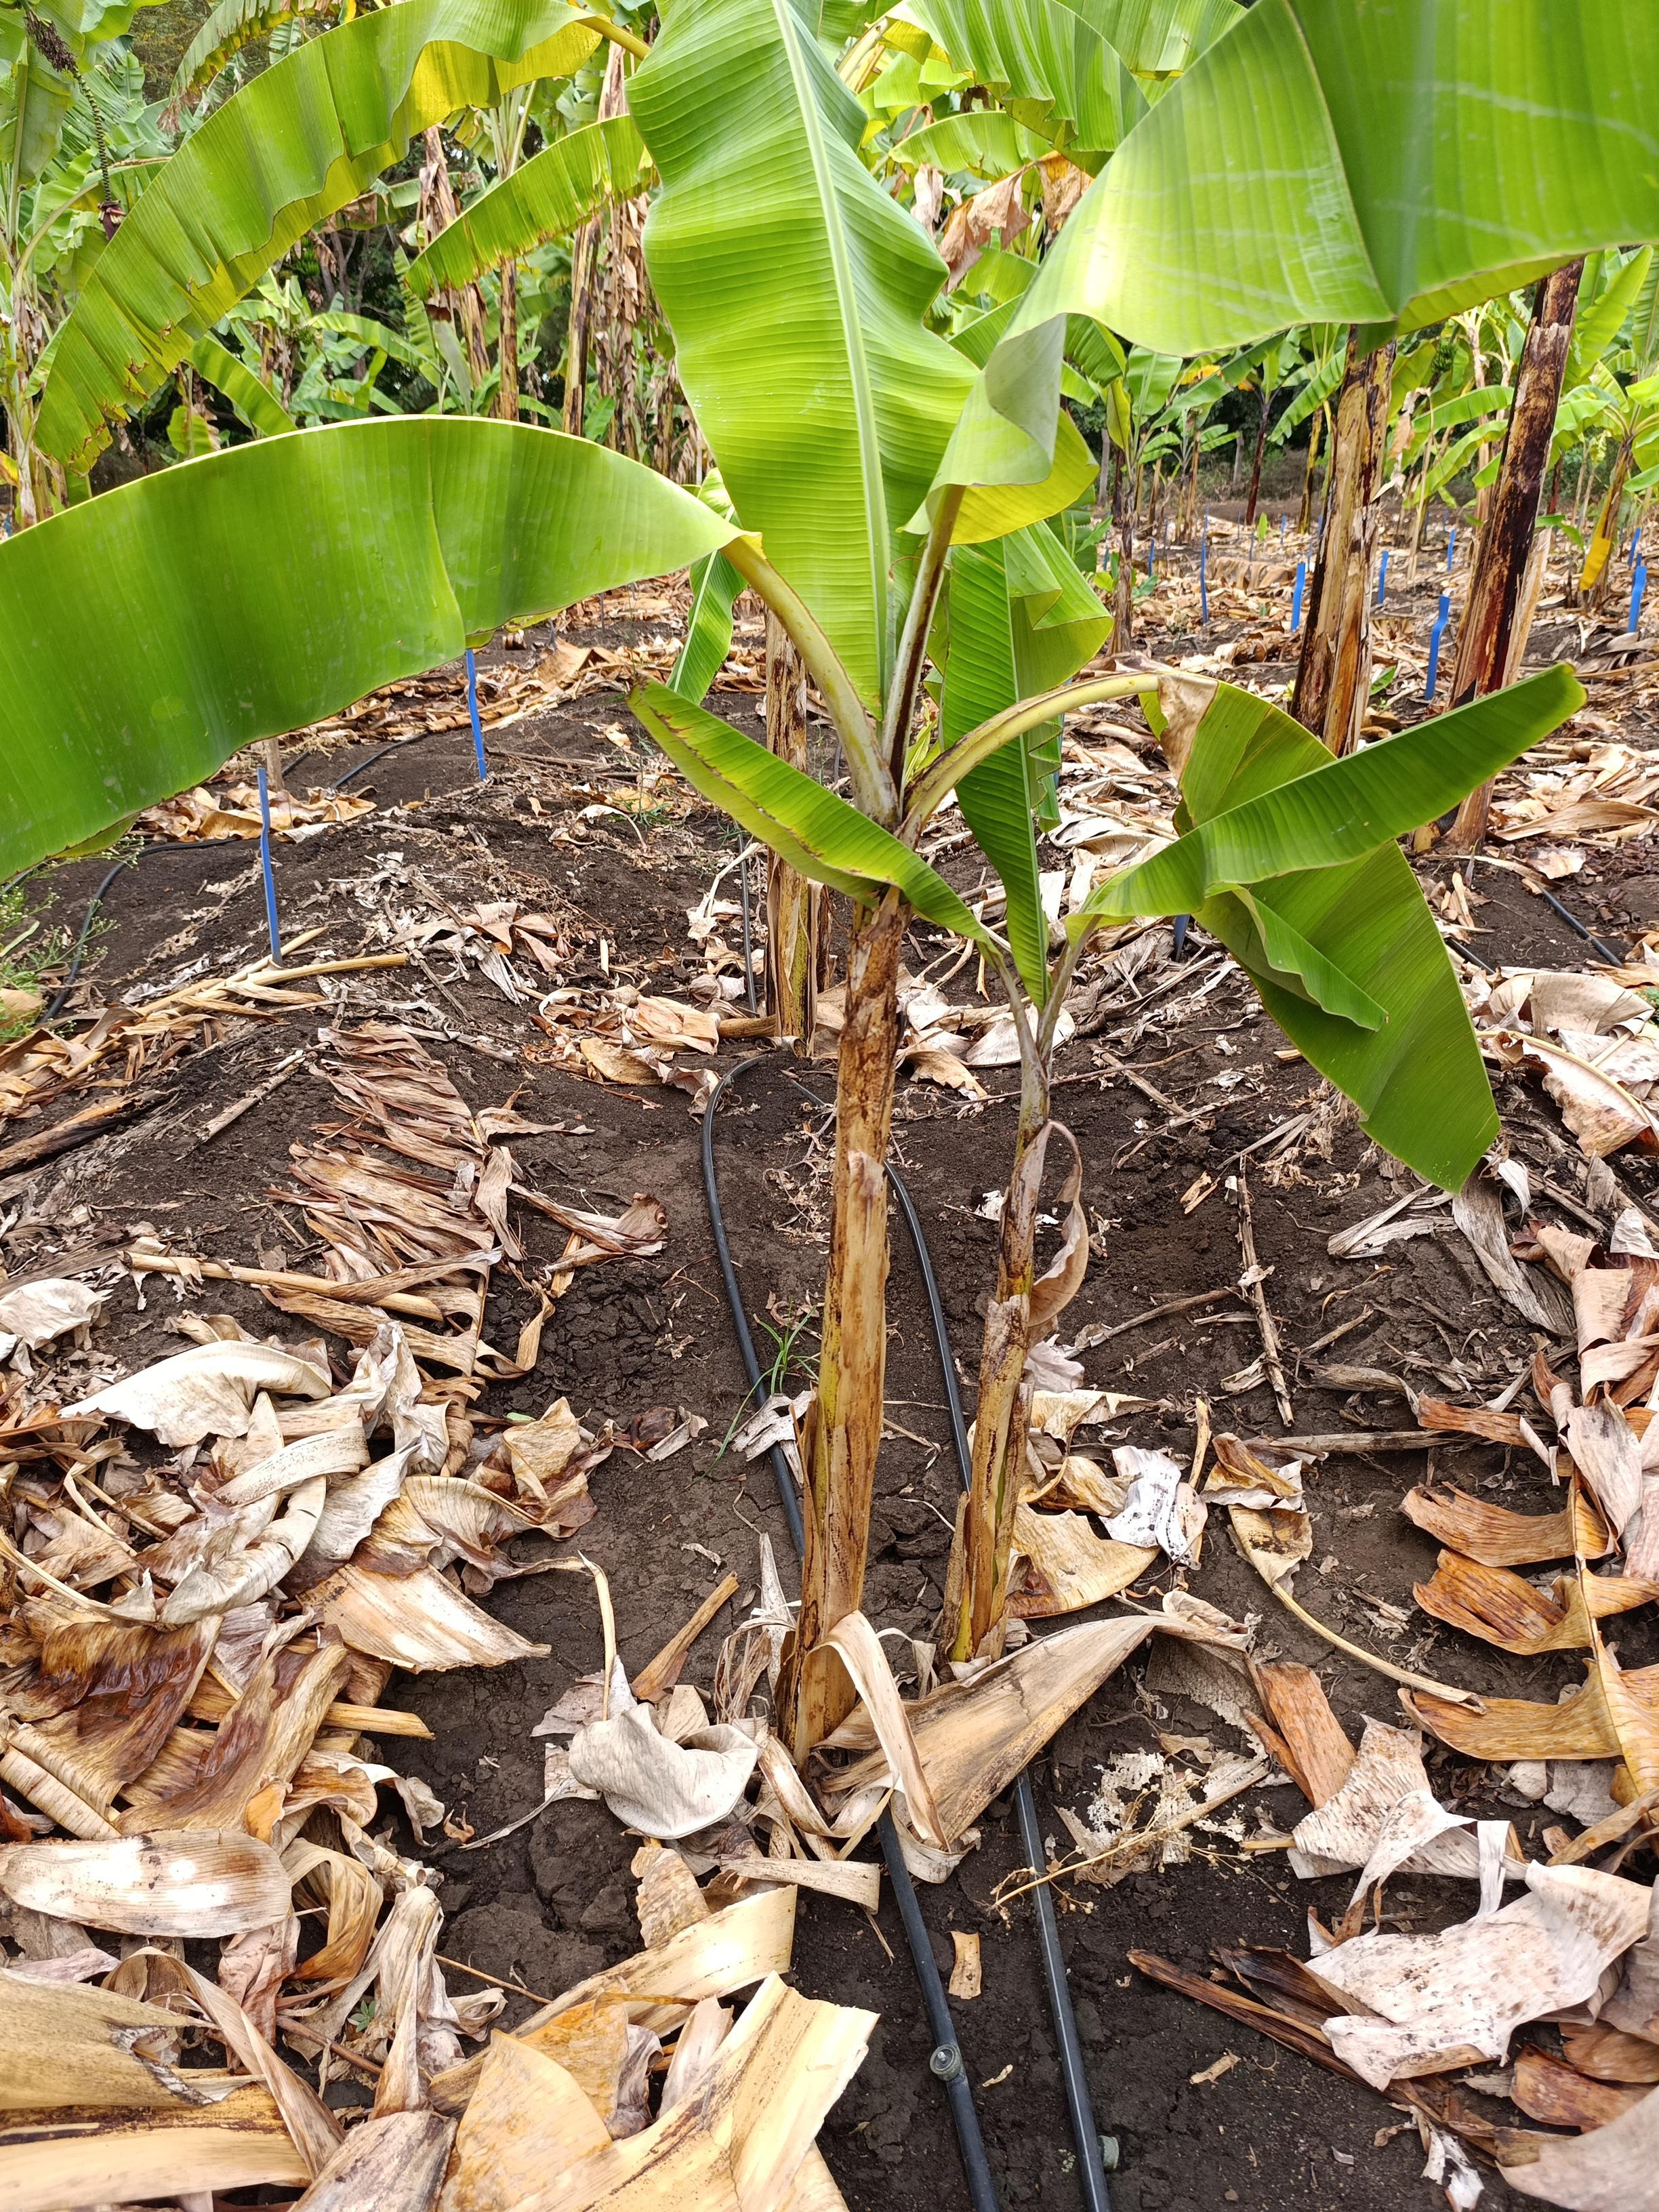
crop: banana
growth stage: vegetative
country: Tanzania
